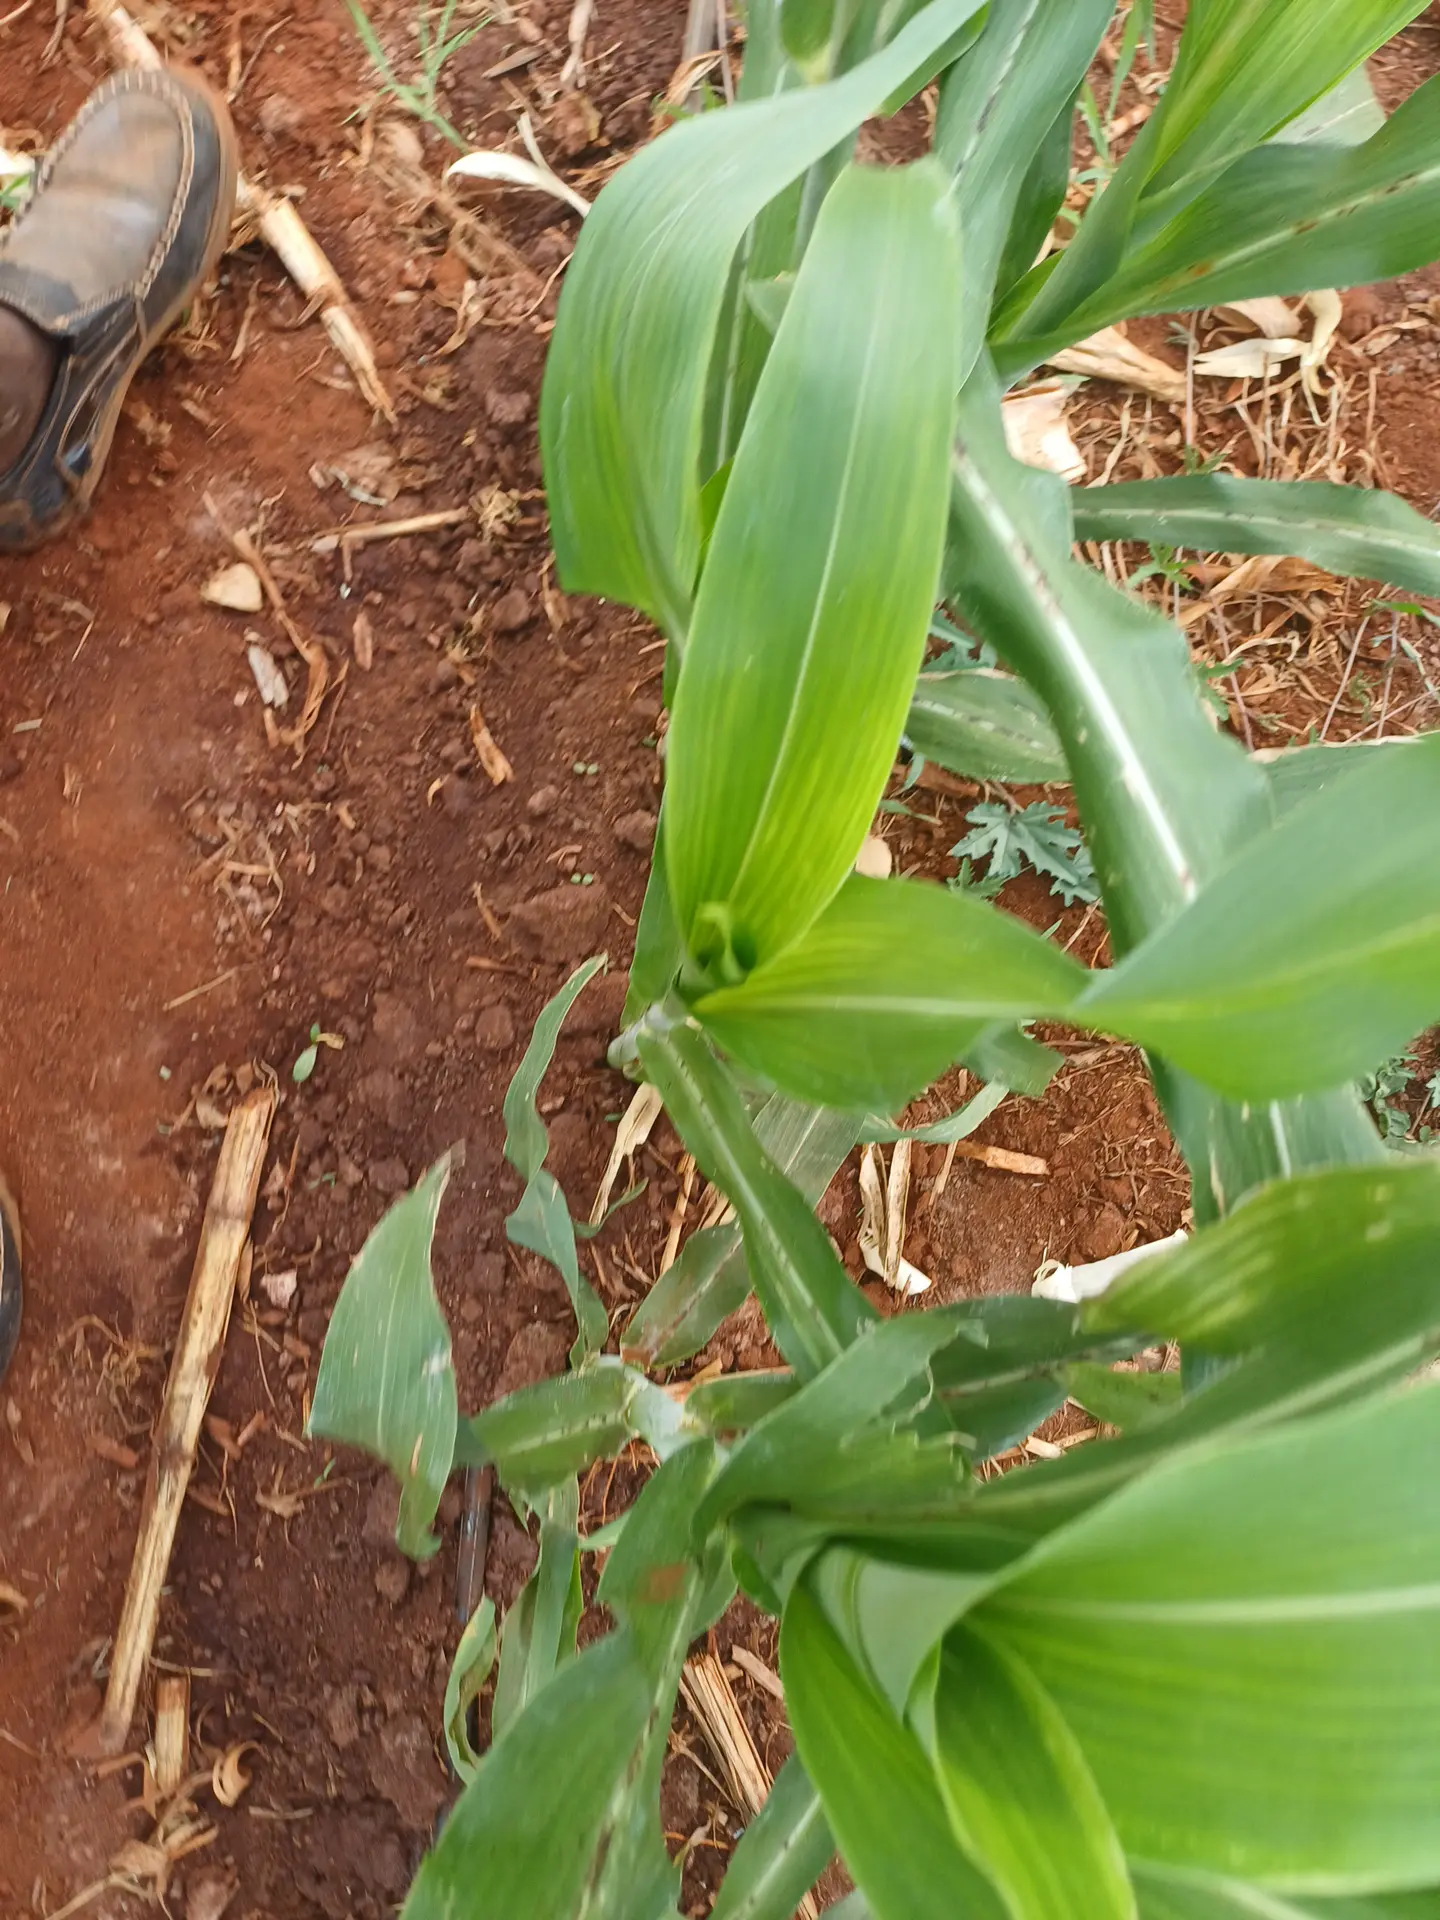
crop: sorghum
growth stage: vegetative
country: Kenya
